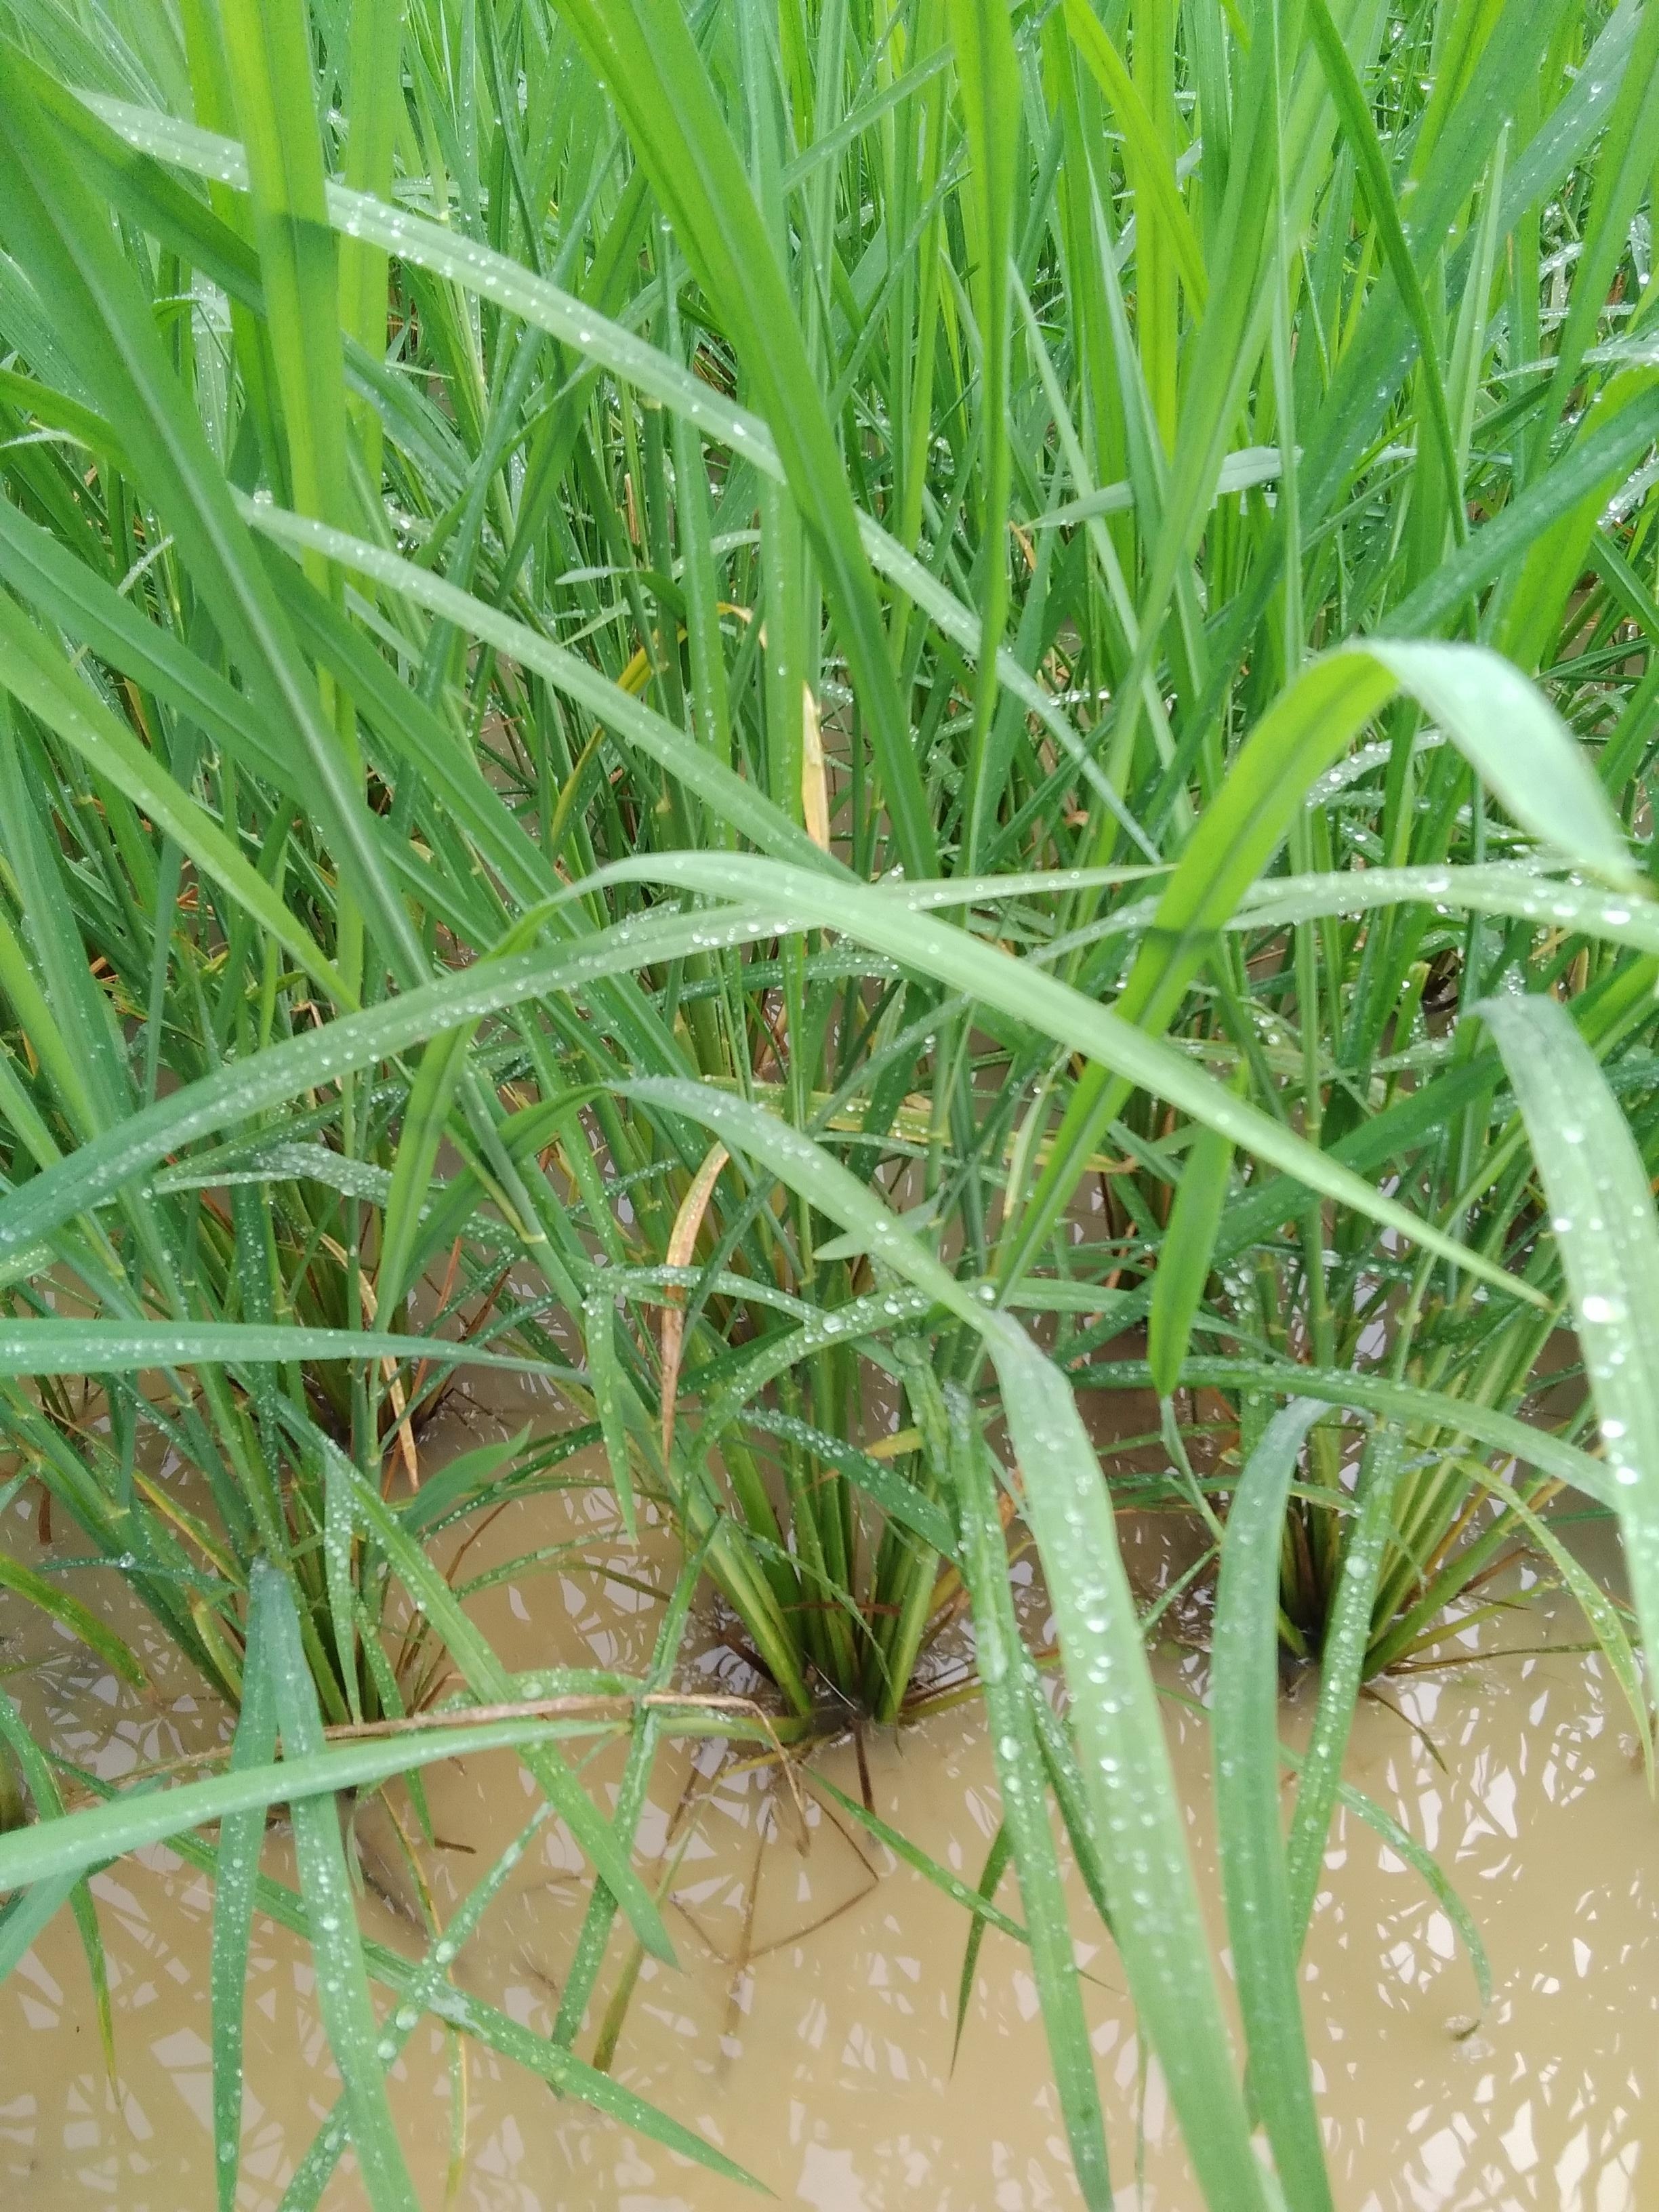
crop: rice
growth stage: elongation stem
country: Nigeria
